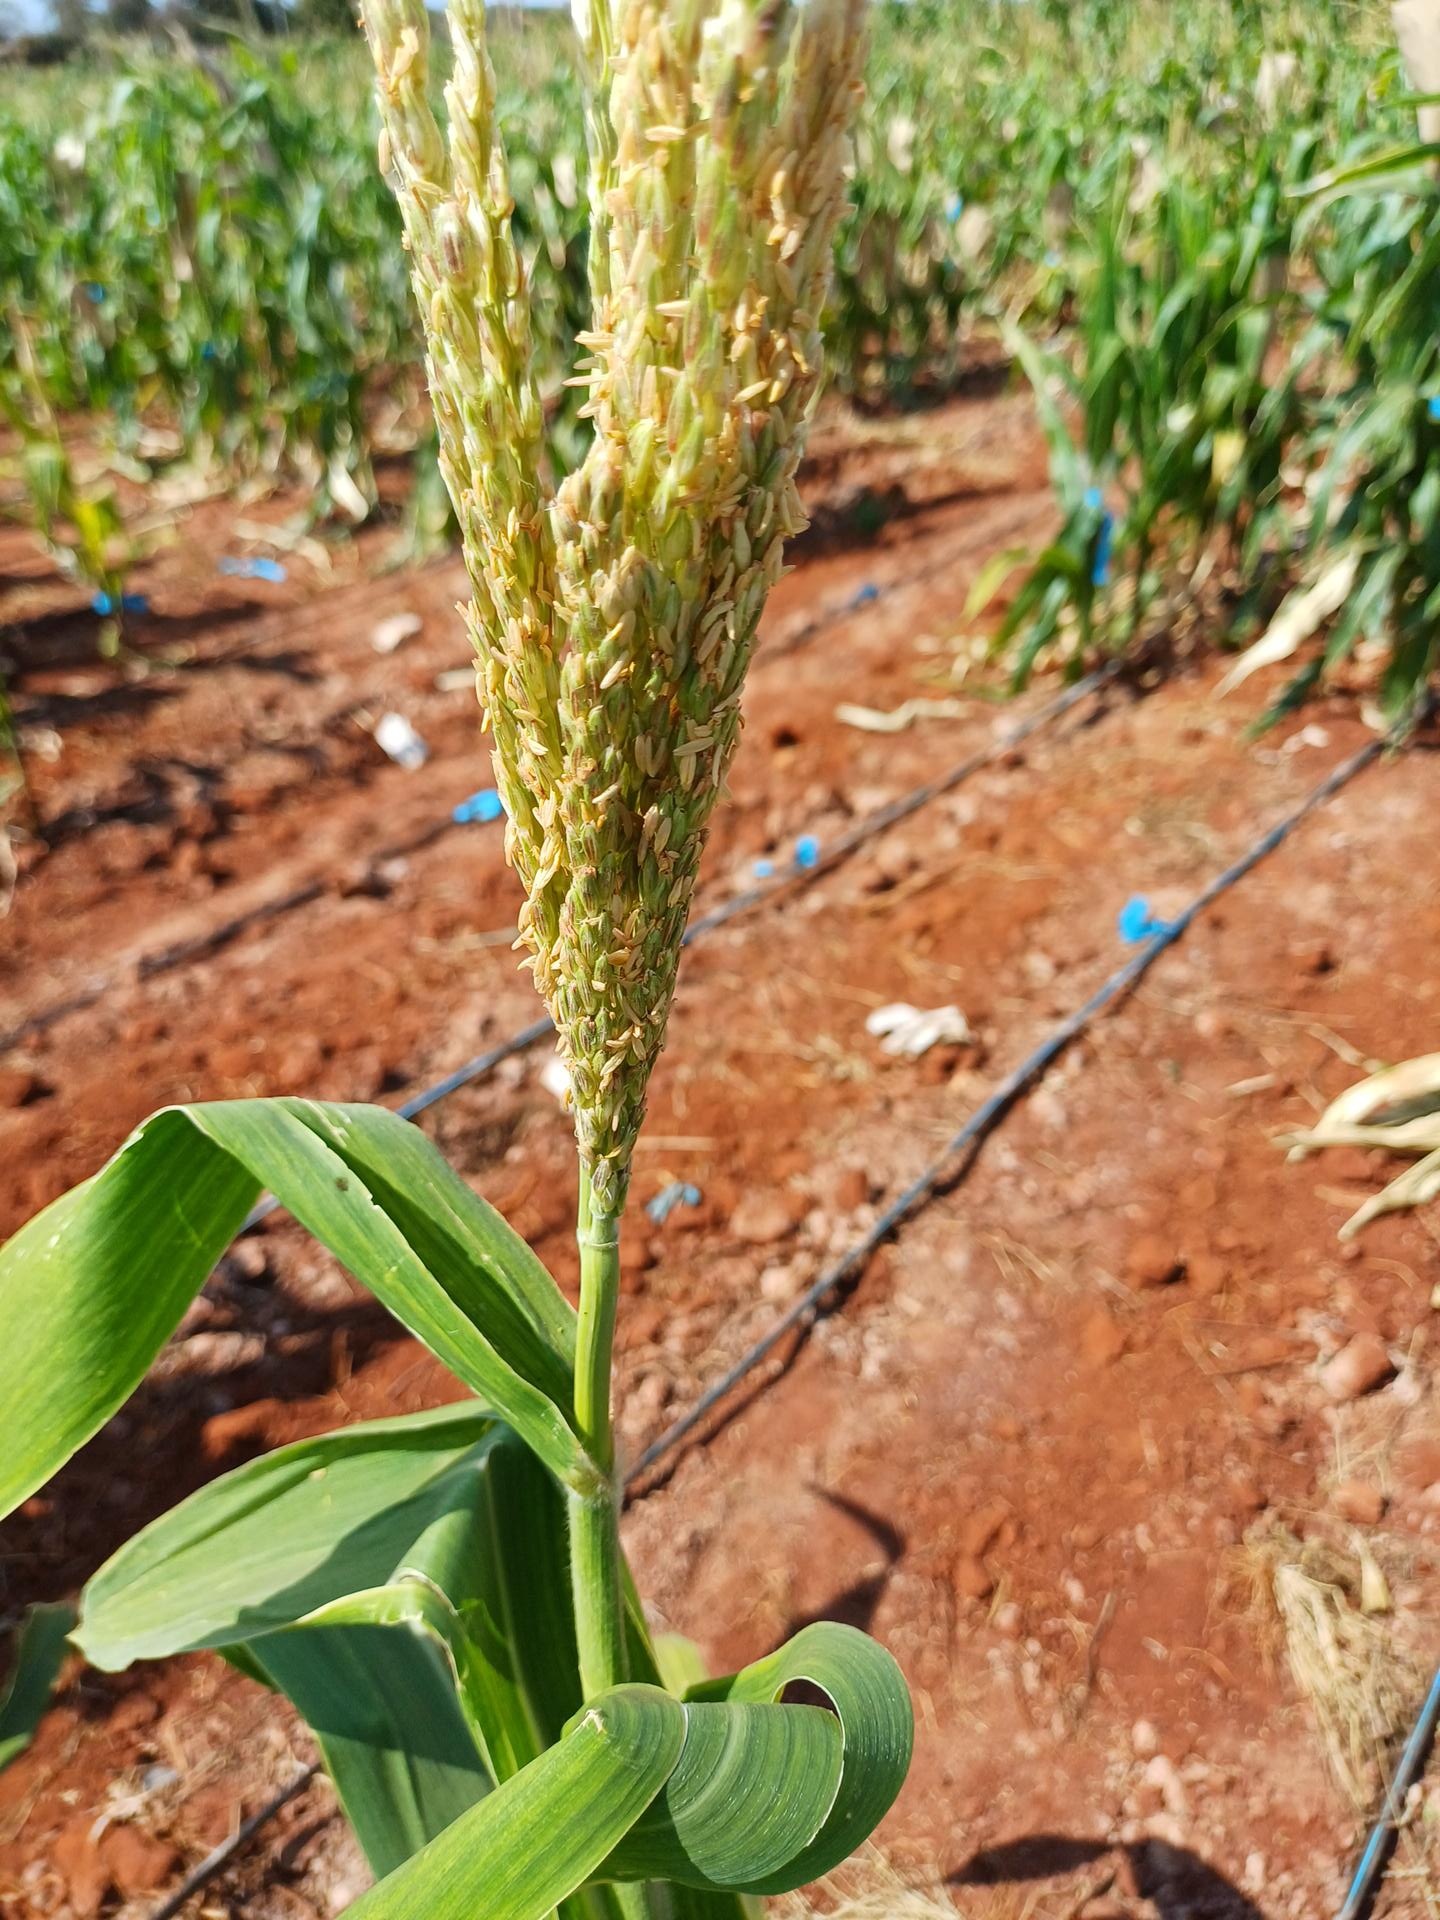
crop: maize
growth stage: flowering
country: Kenya
